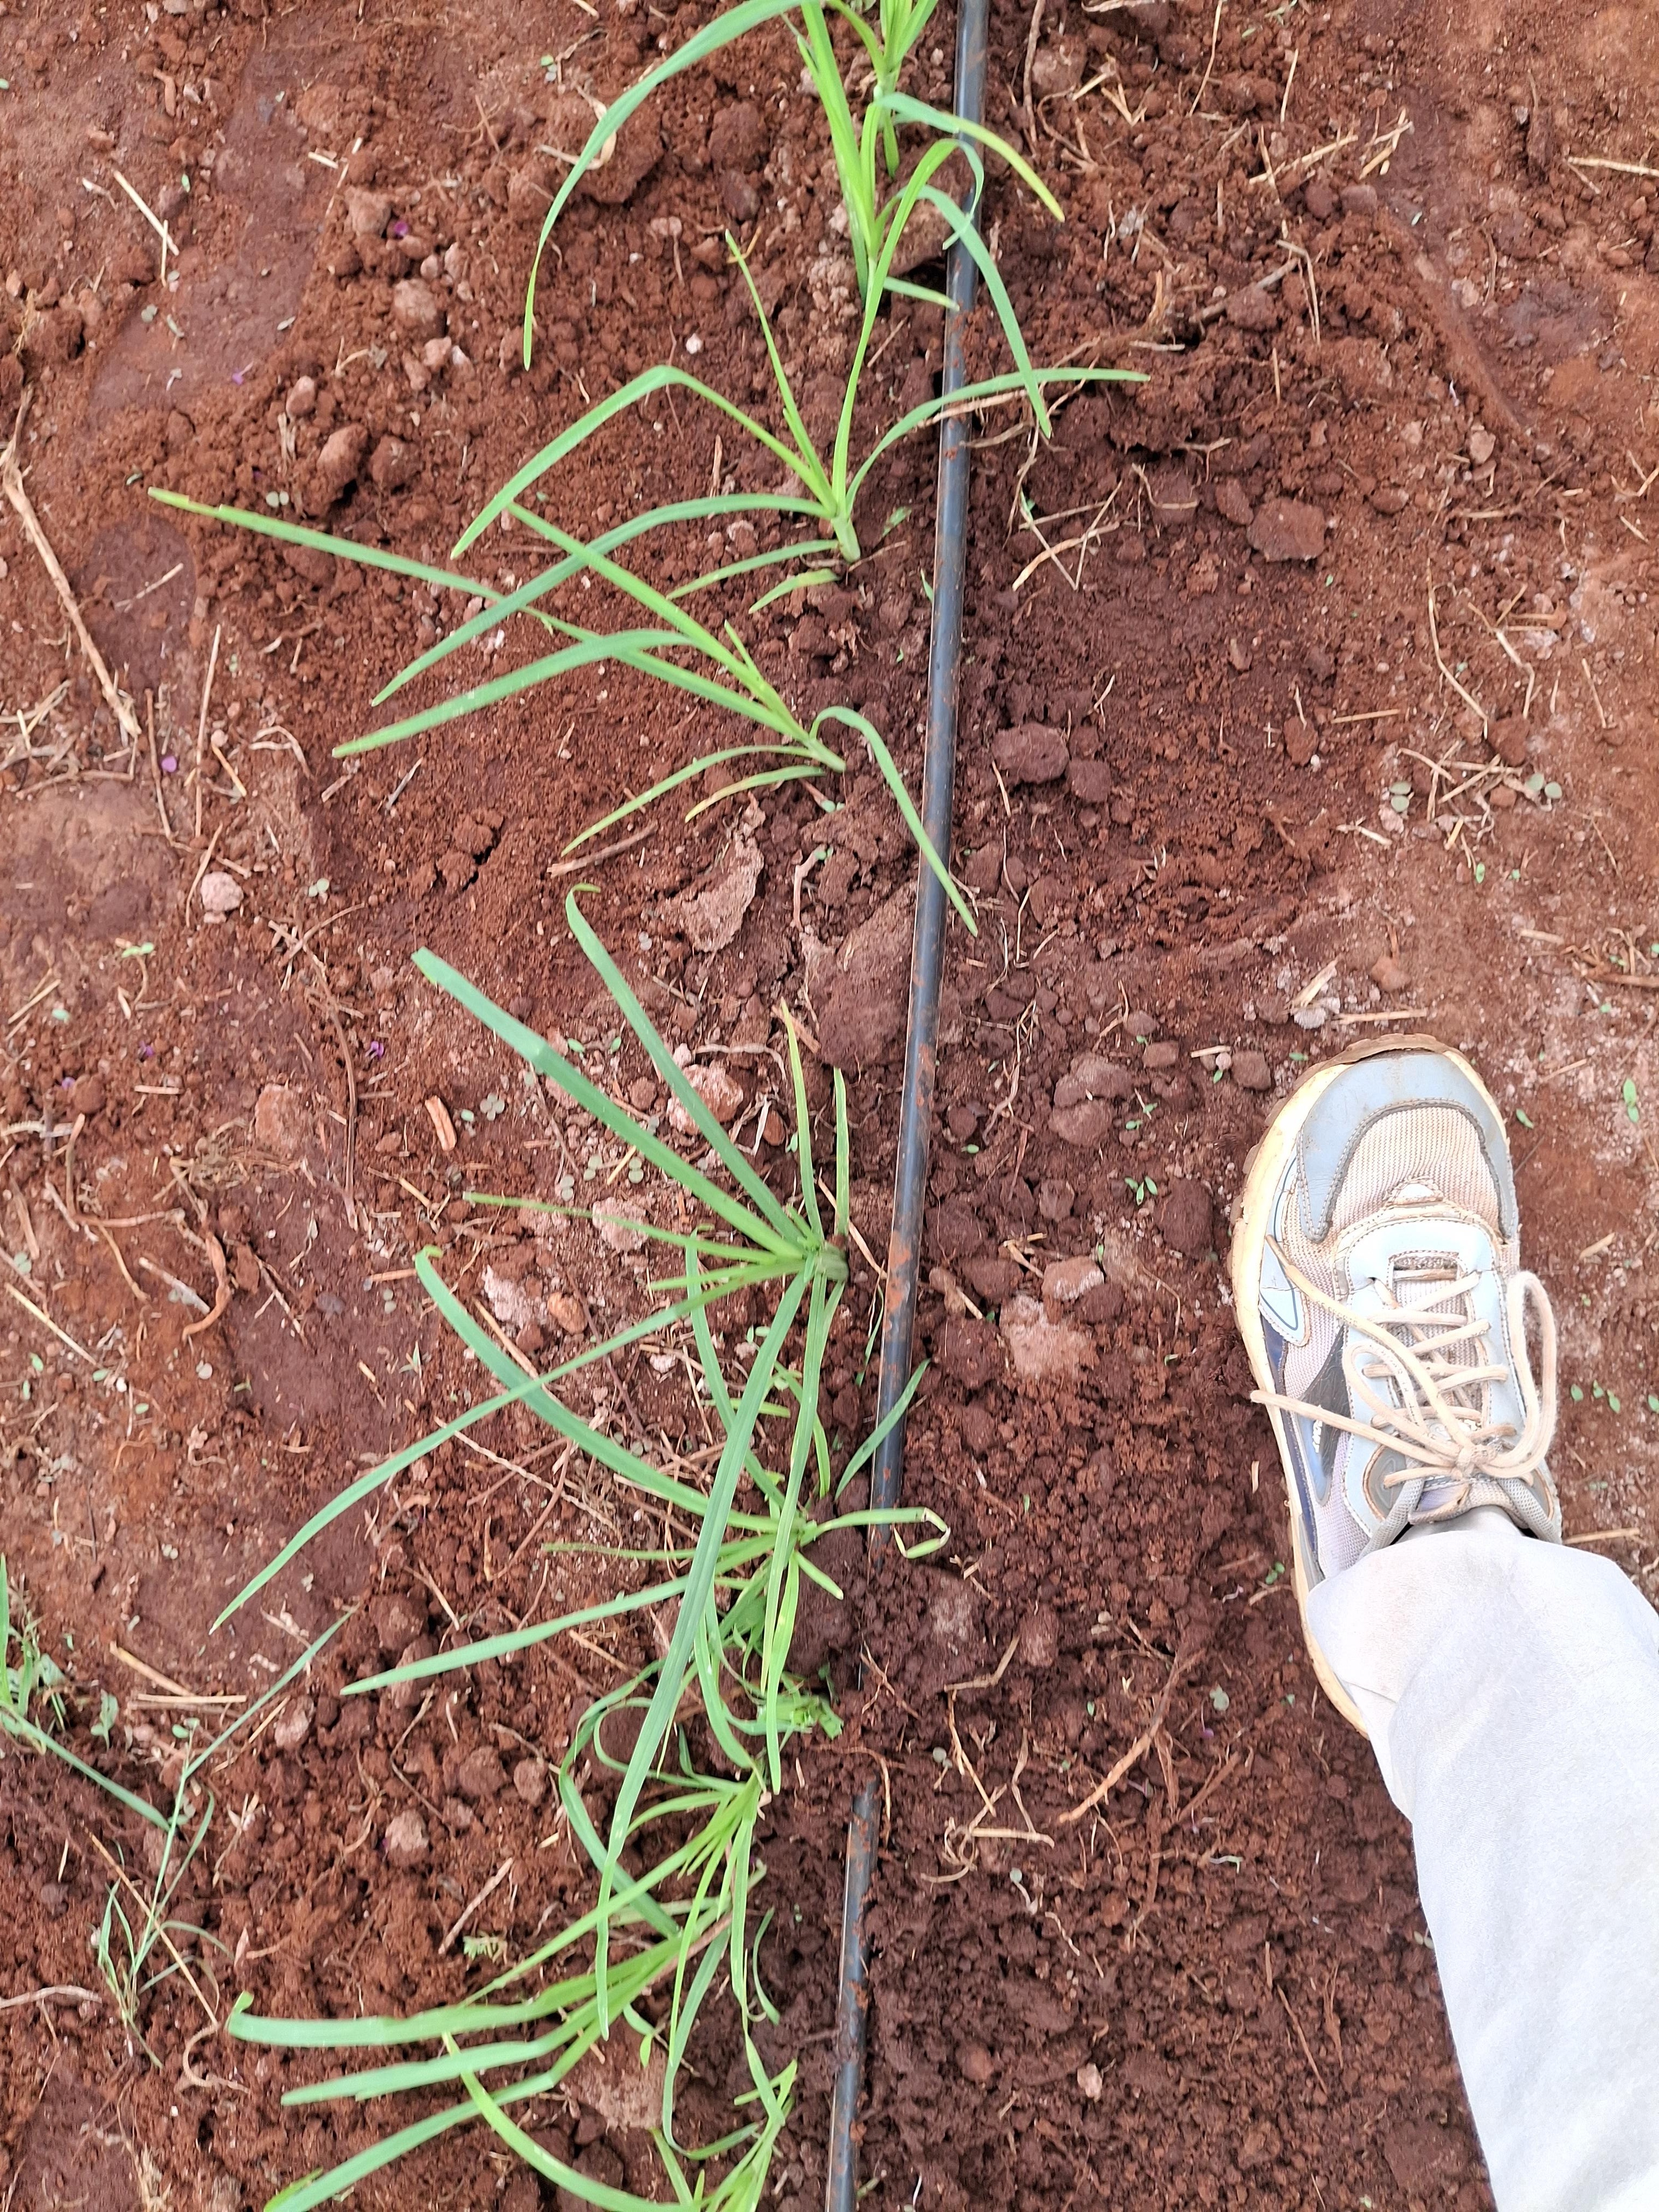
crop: finger millet
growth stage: vegetative
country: Kenya
